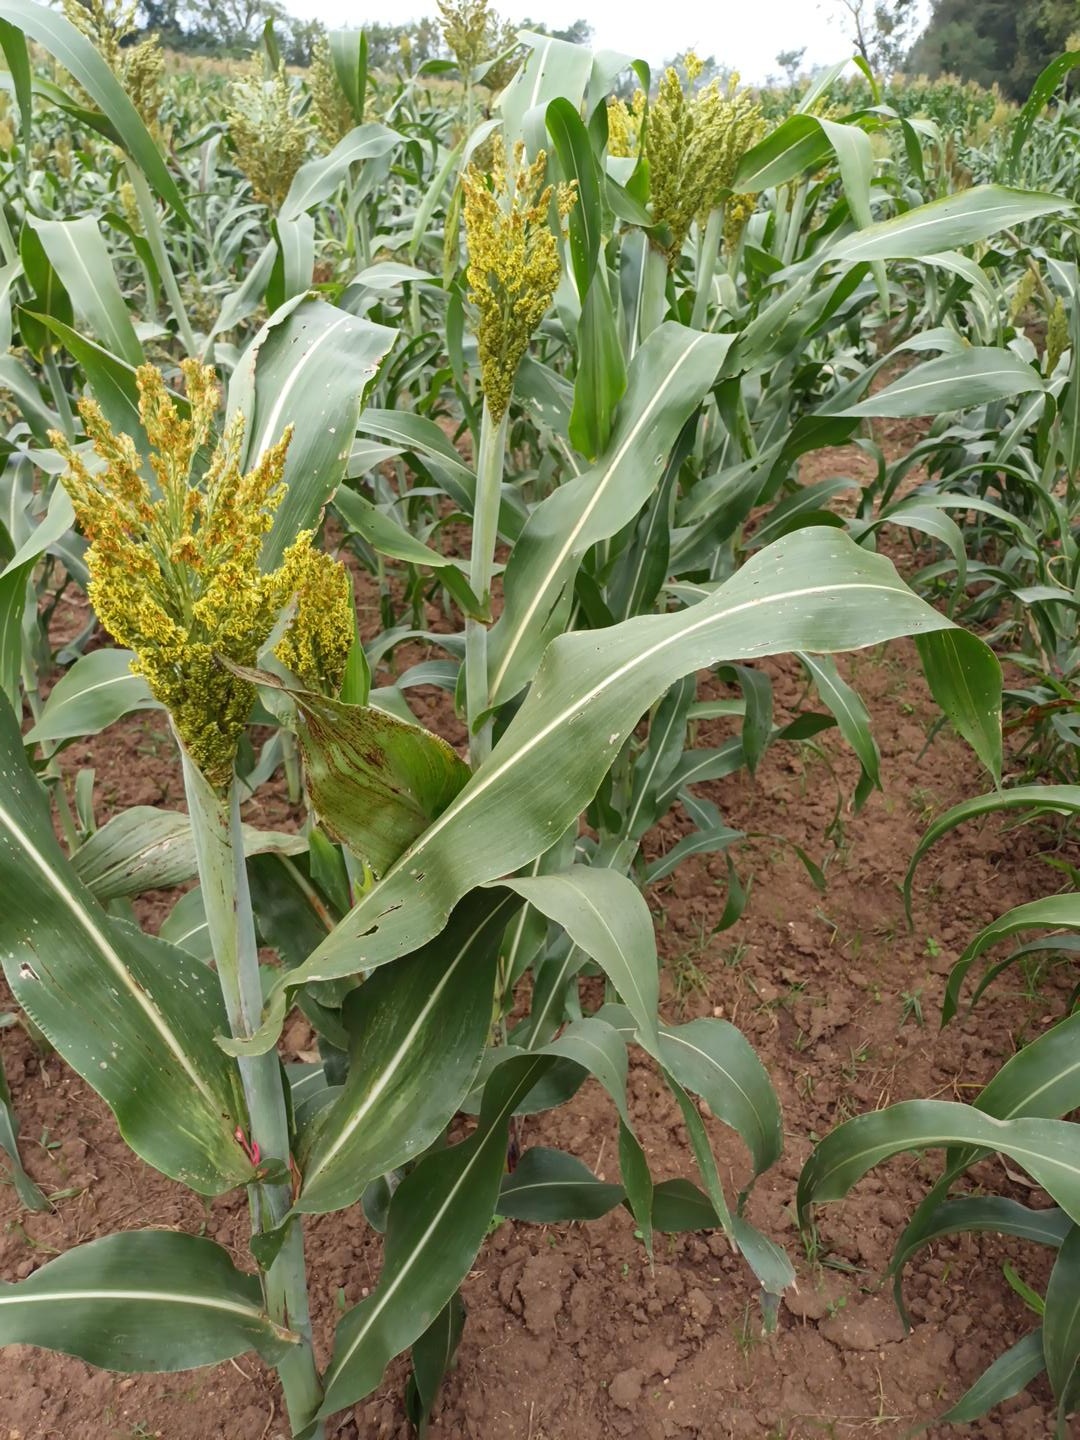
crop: sorghum
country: Kenya
